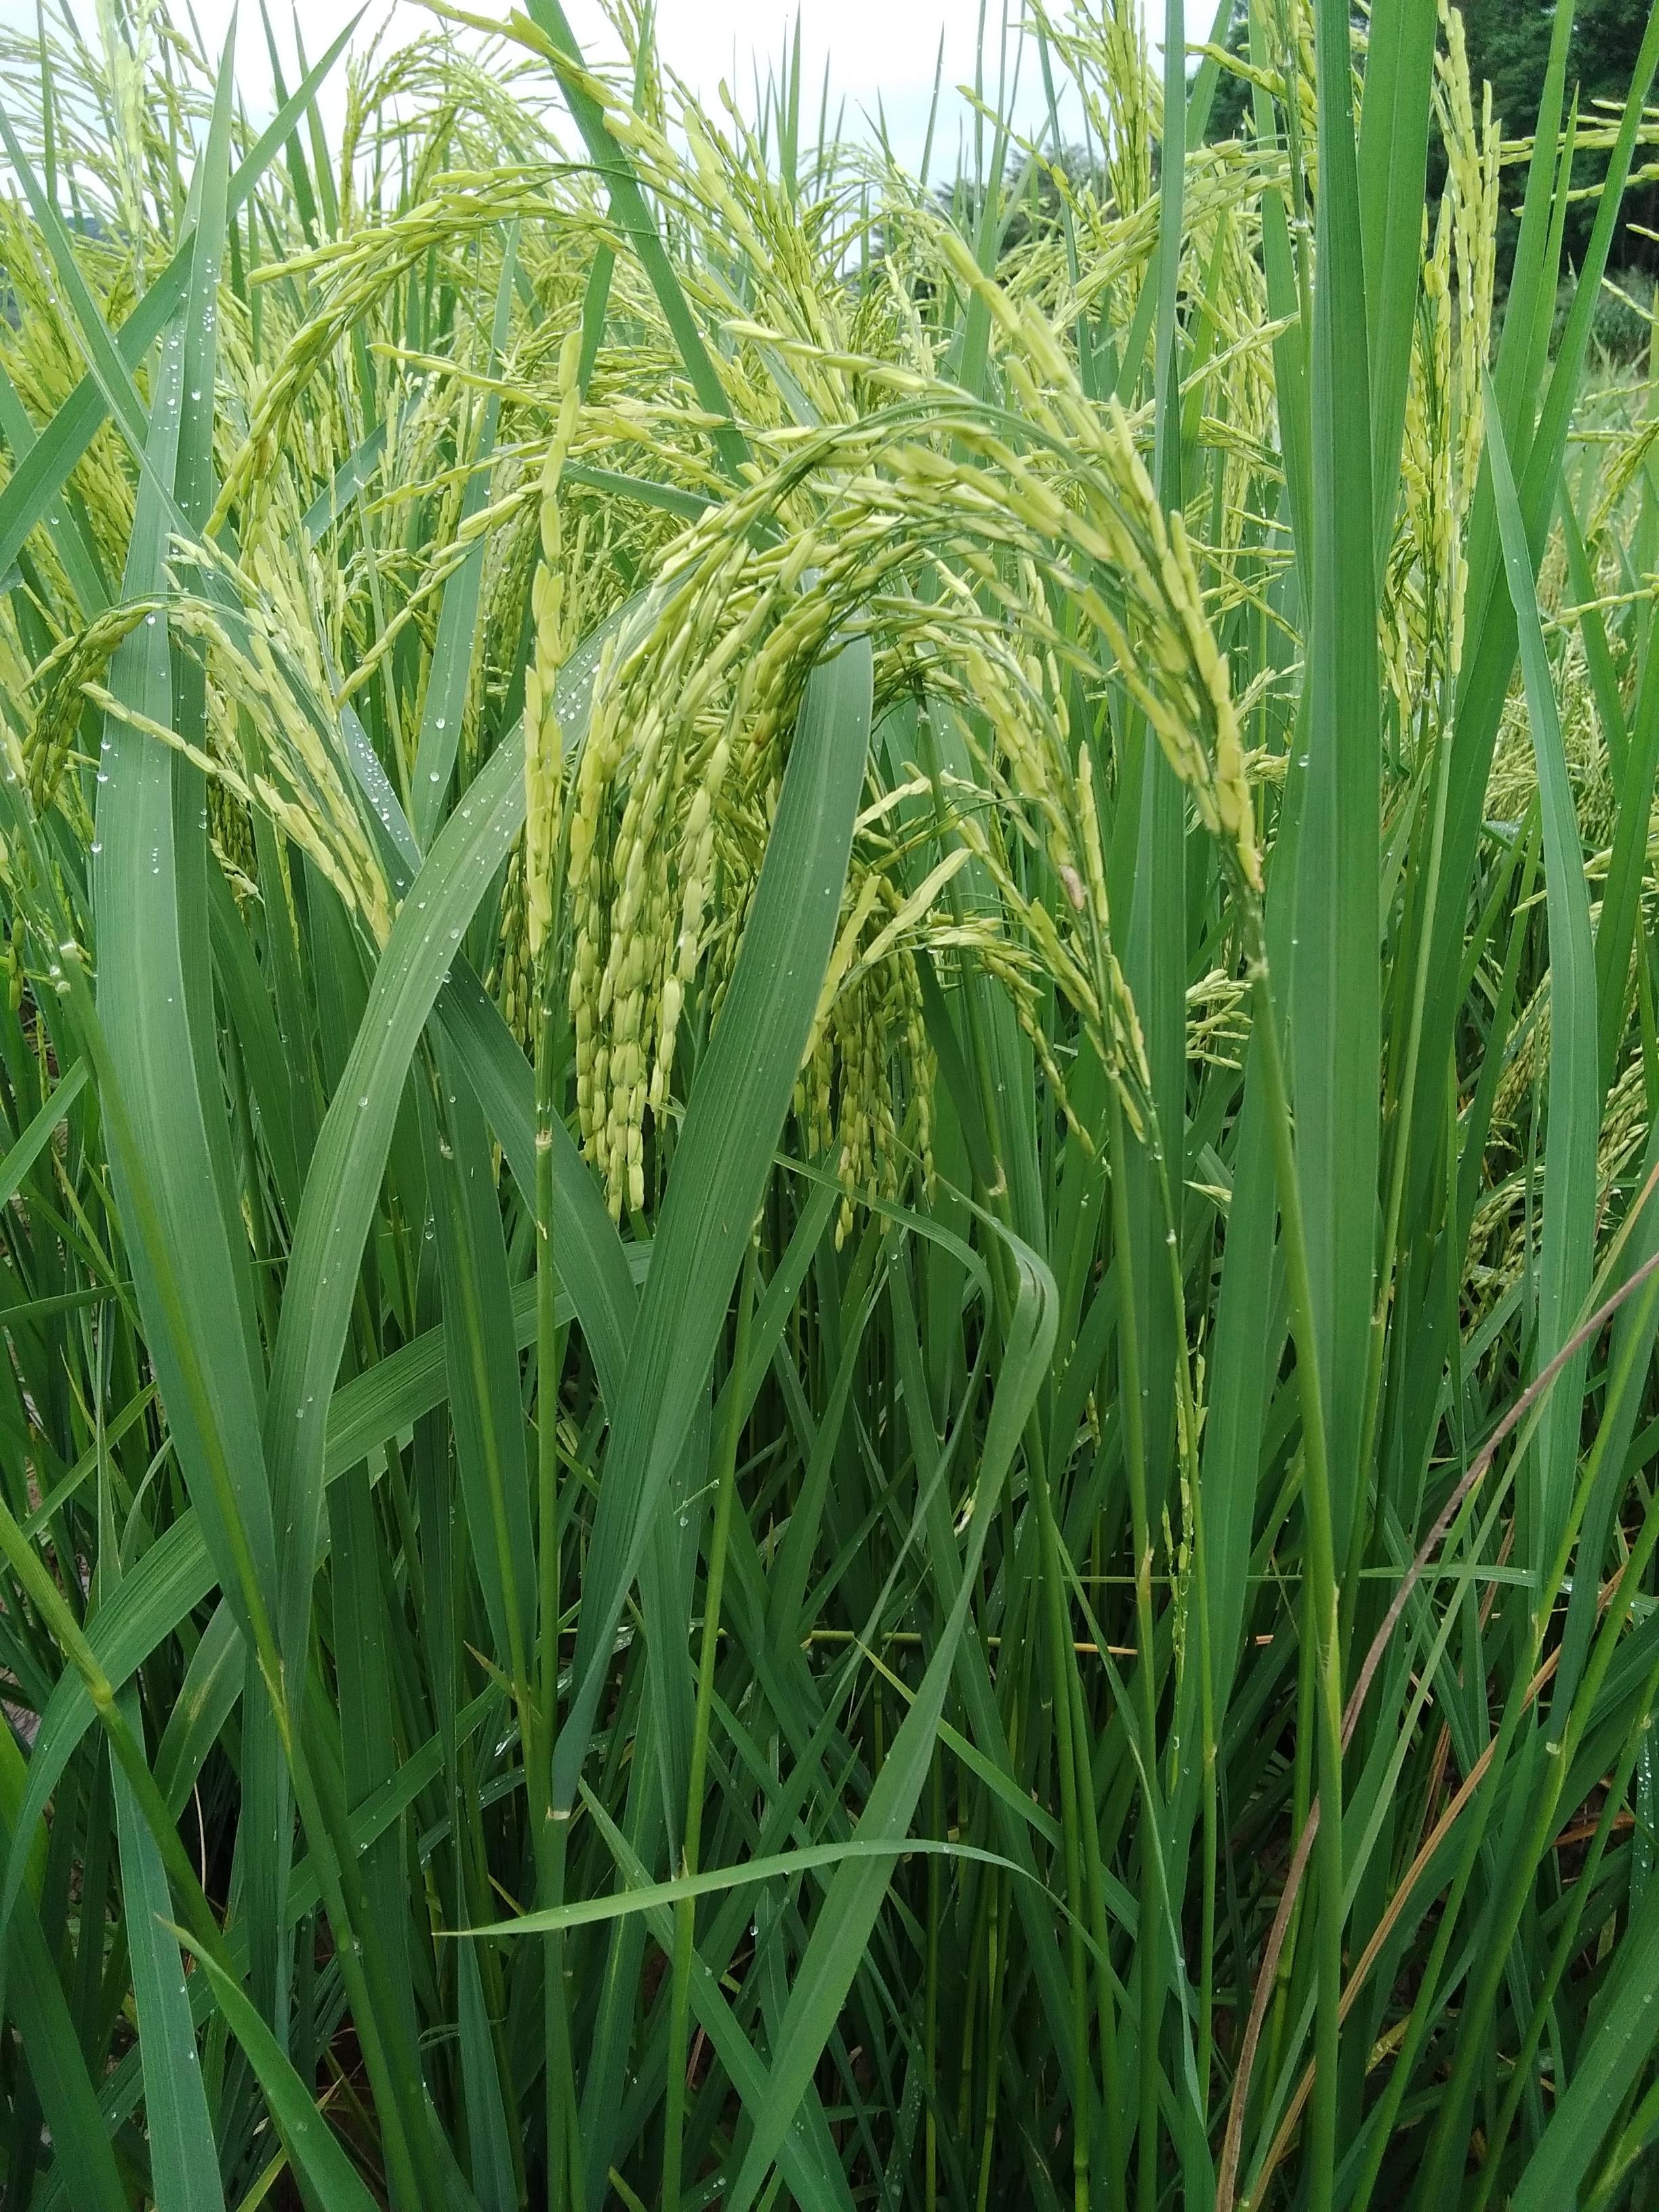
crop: rice
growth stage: stage milk
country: Nigeria
